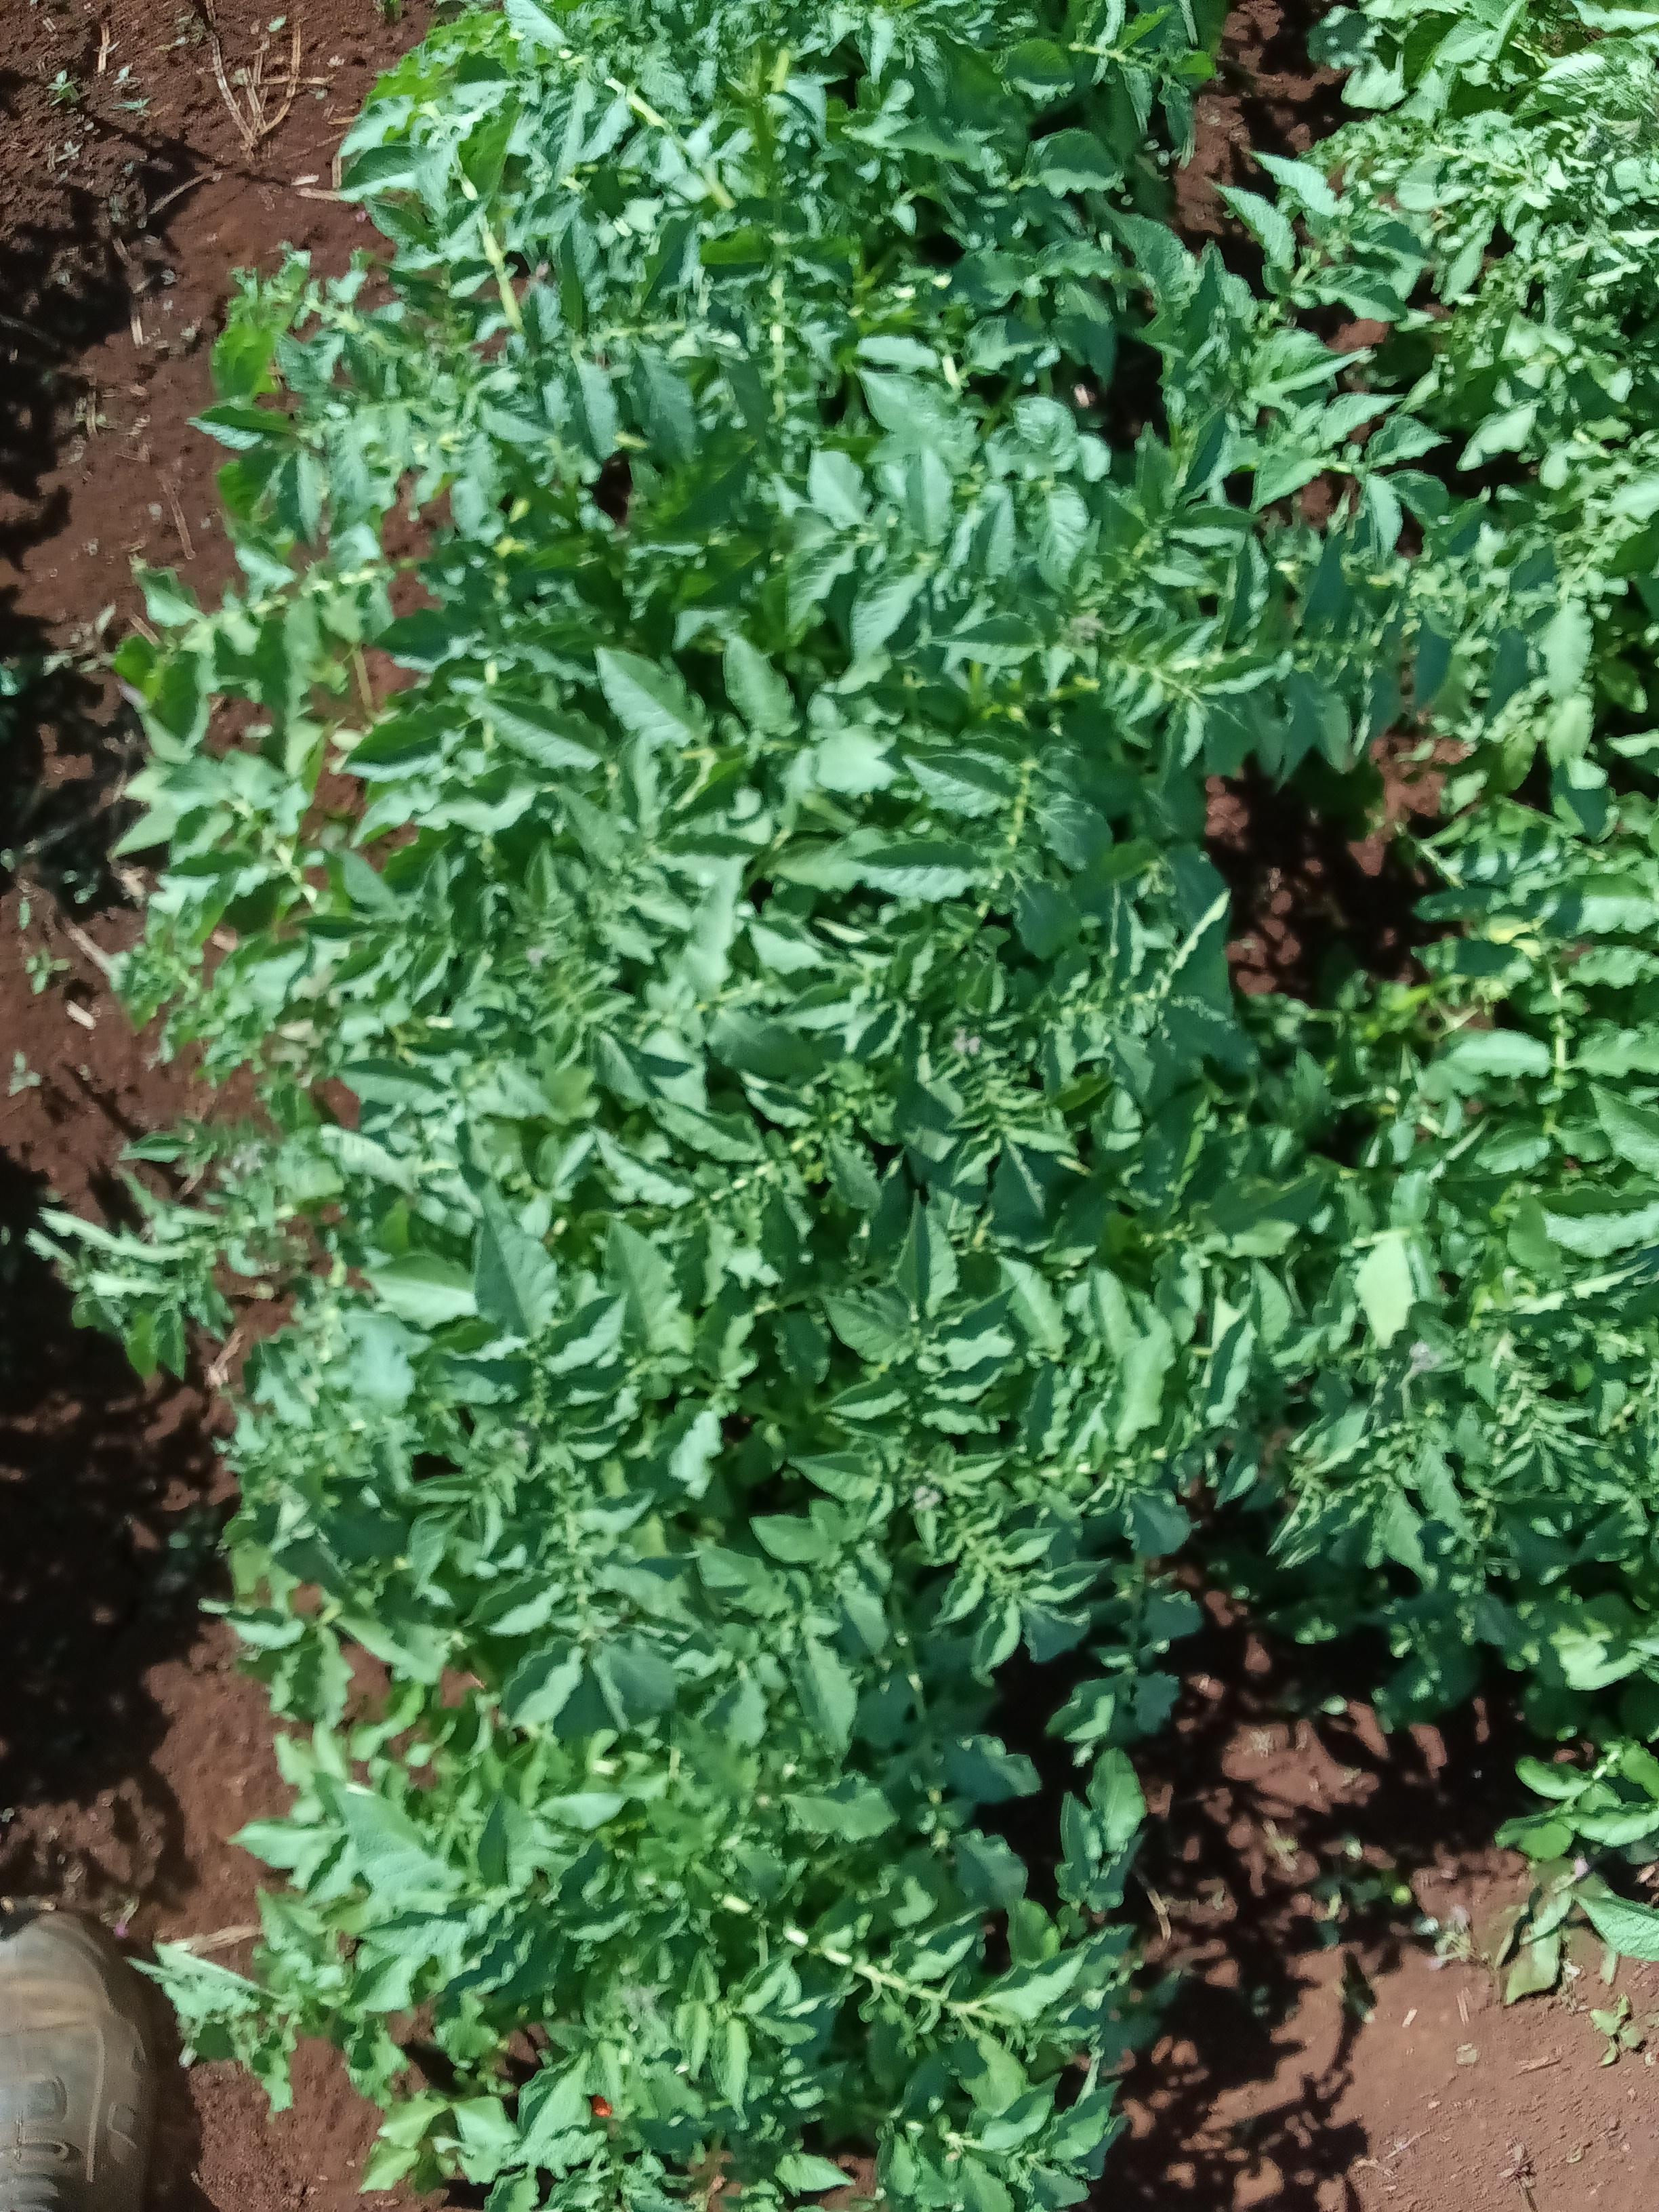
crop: potato
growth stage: vegetative
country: Kenya
